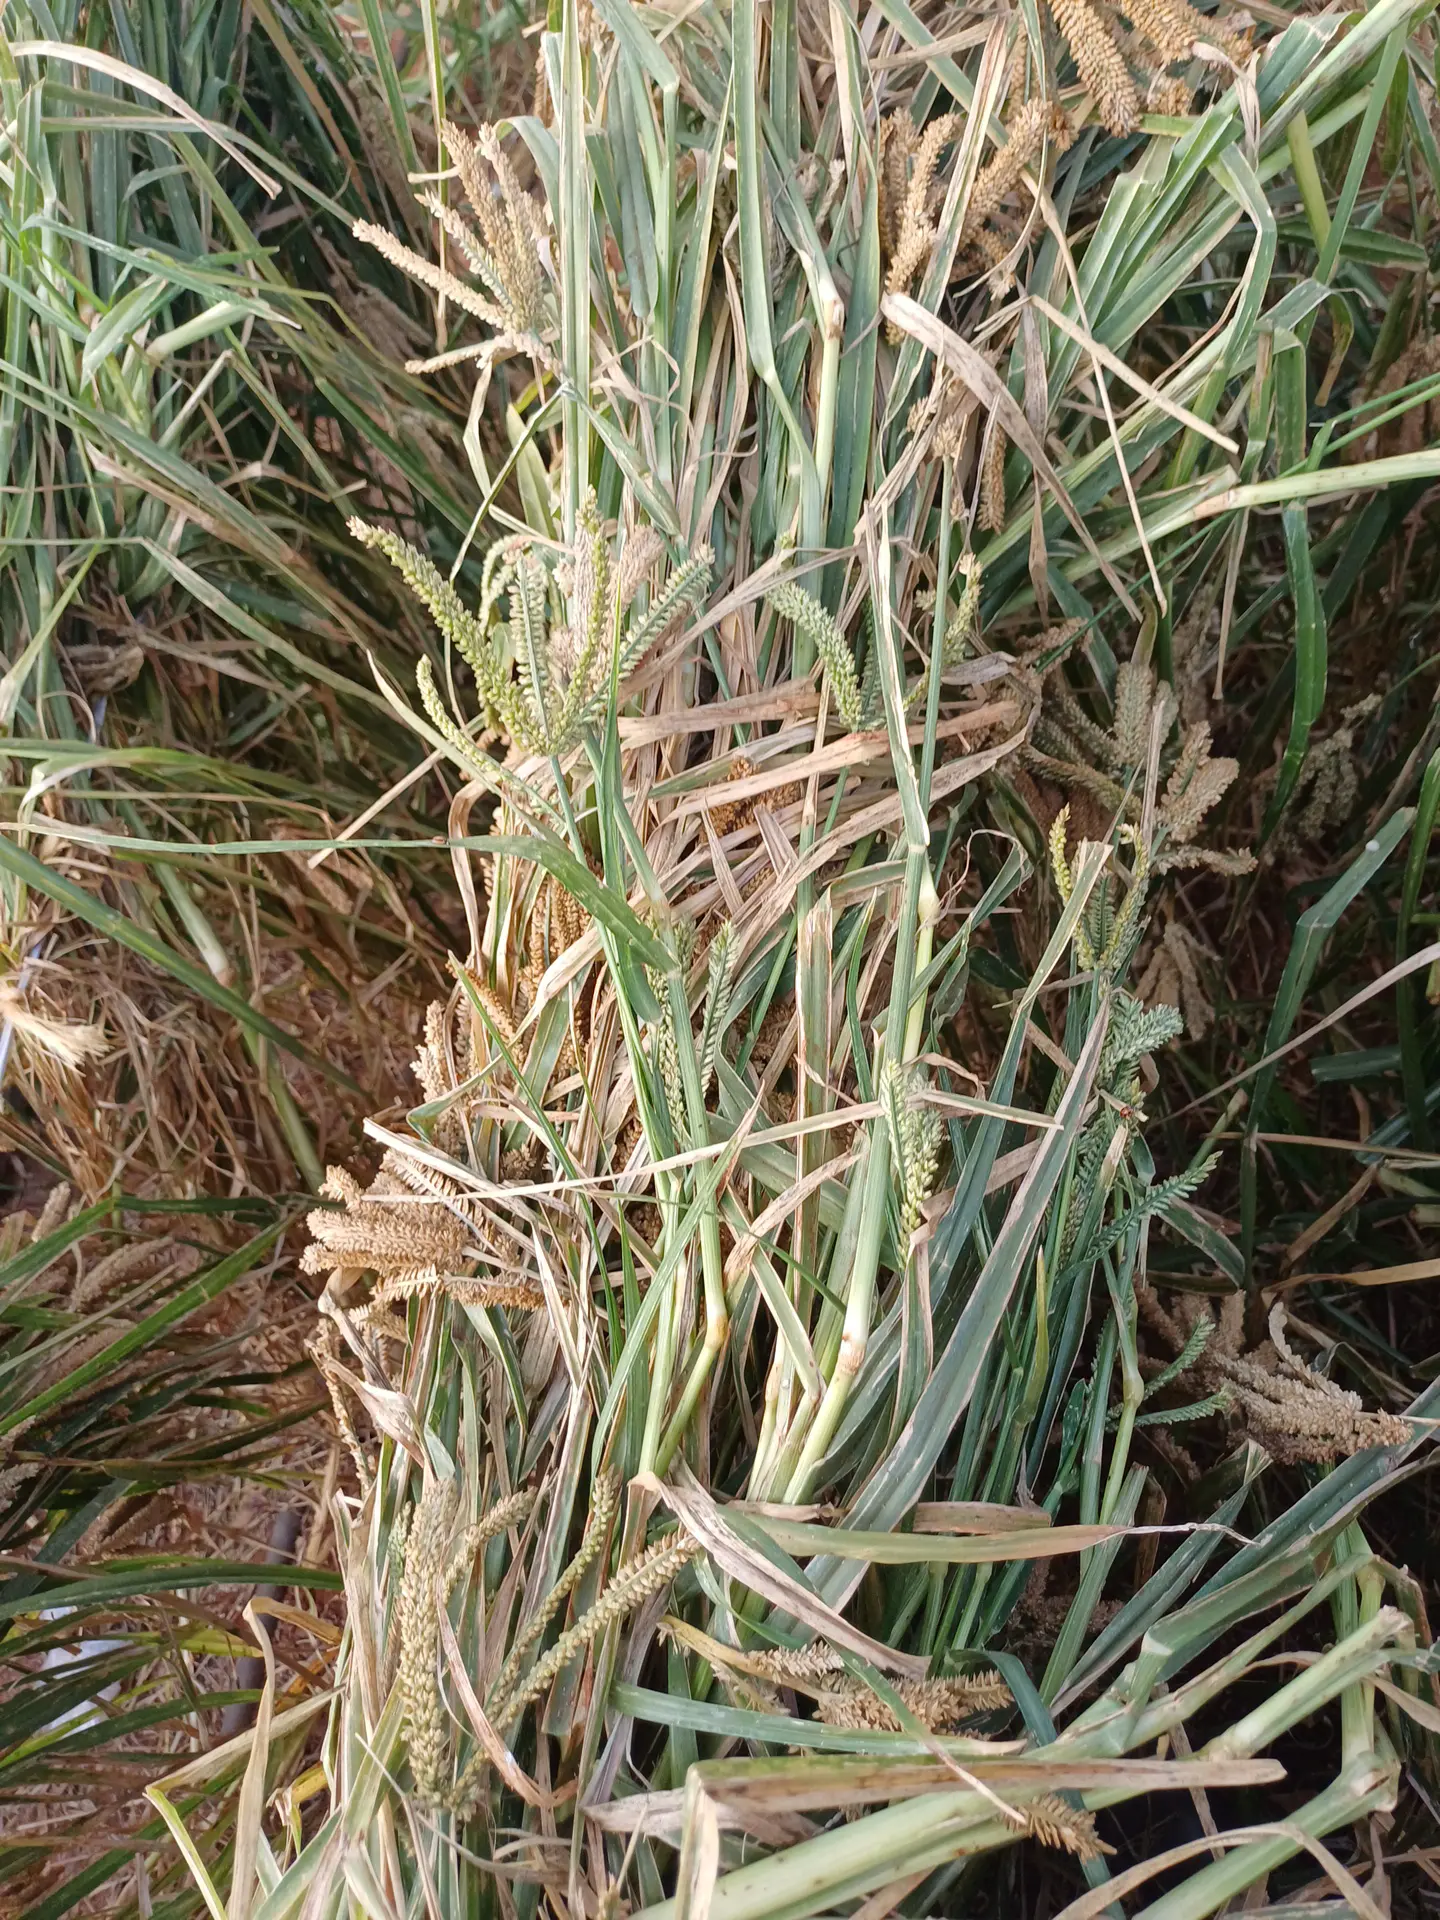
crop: finger millet
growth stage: maturity
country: Kenya
